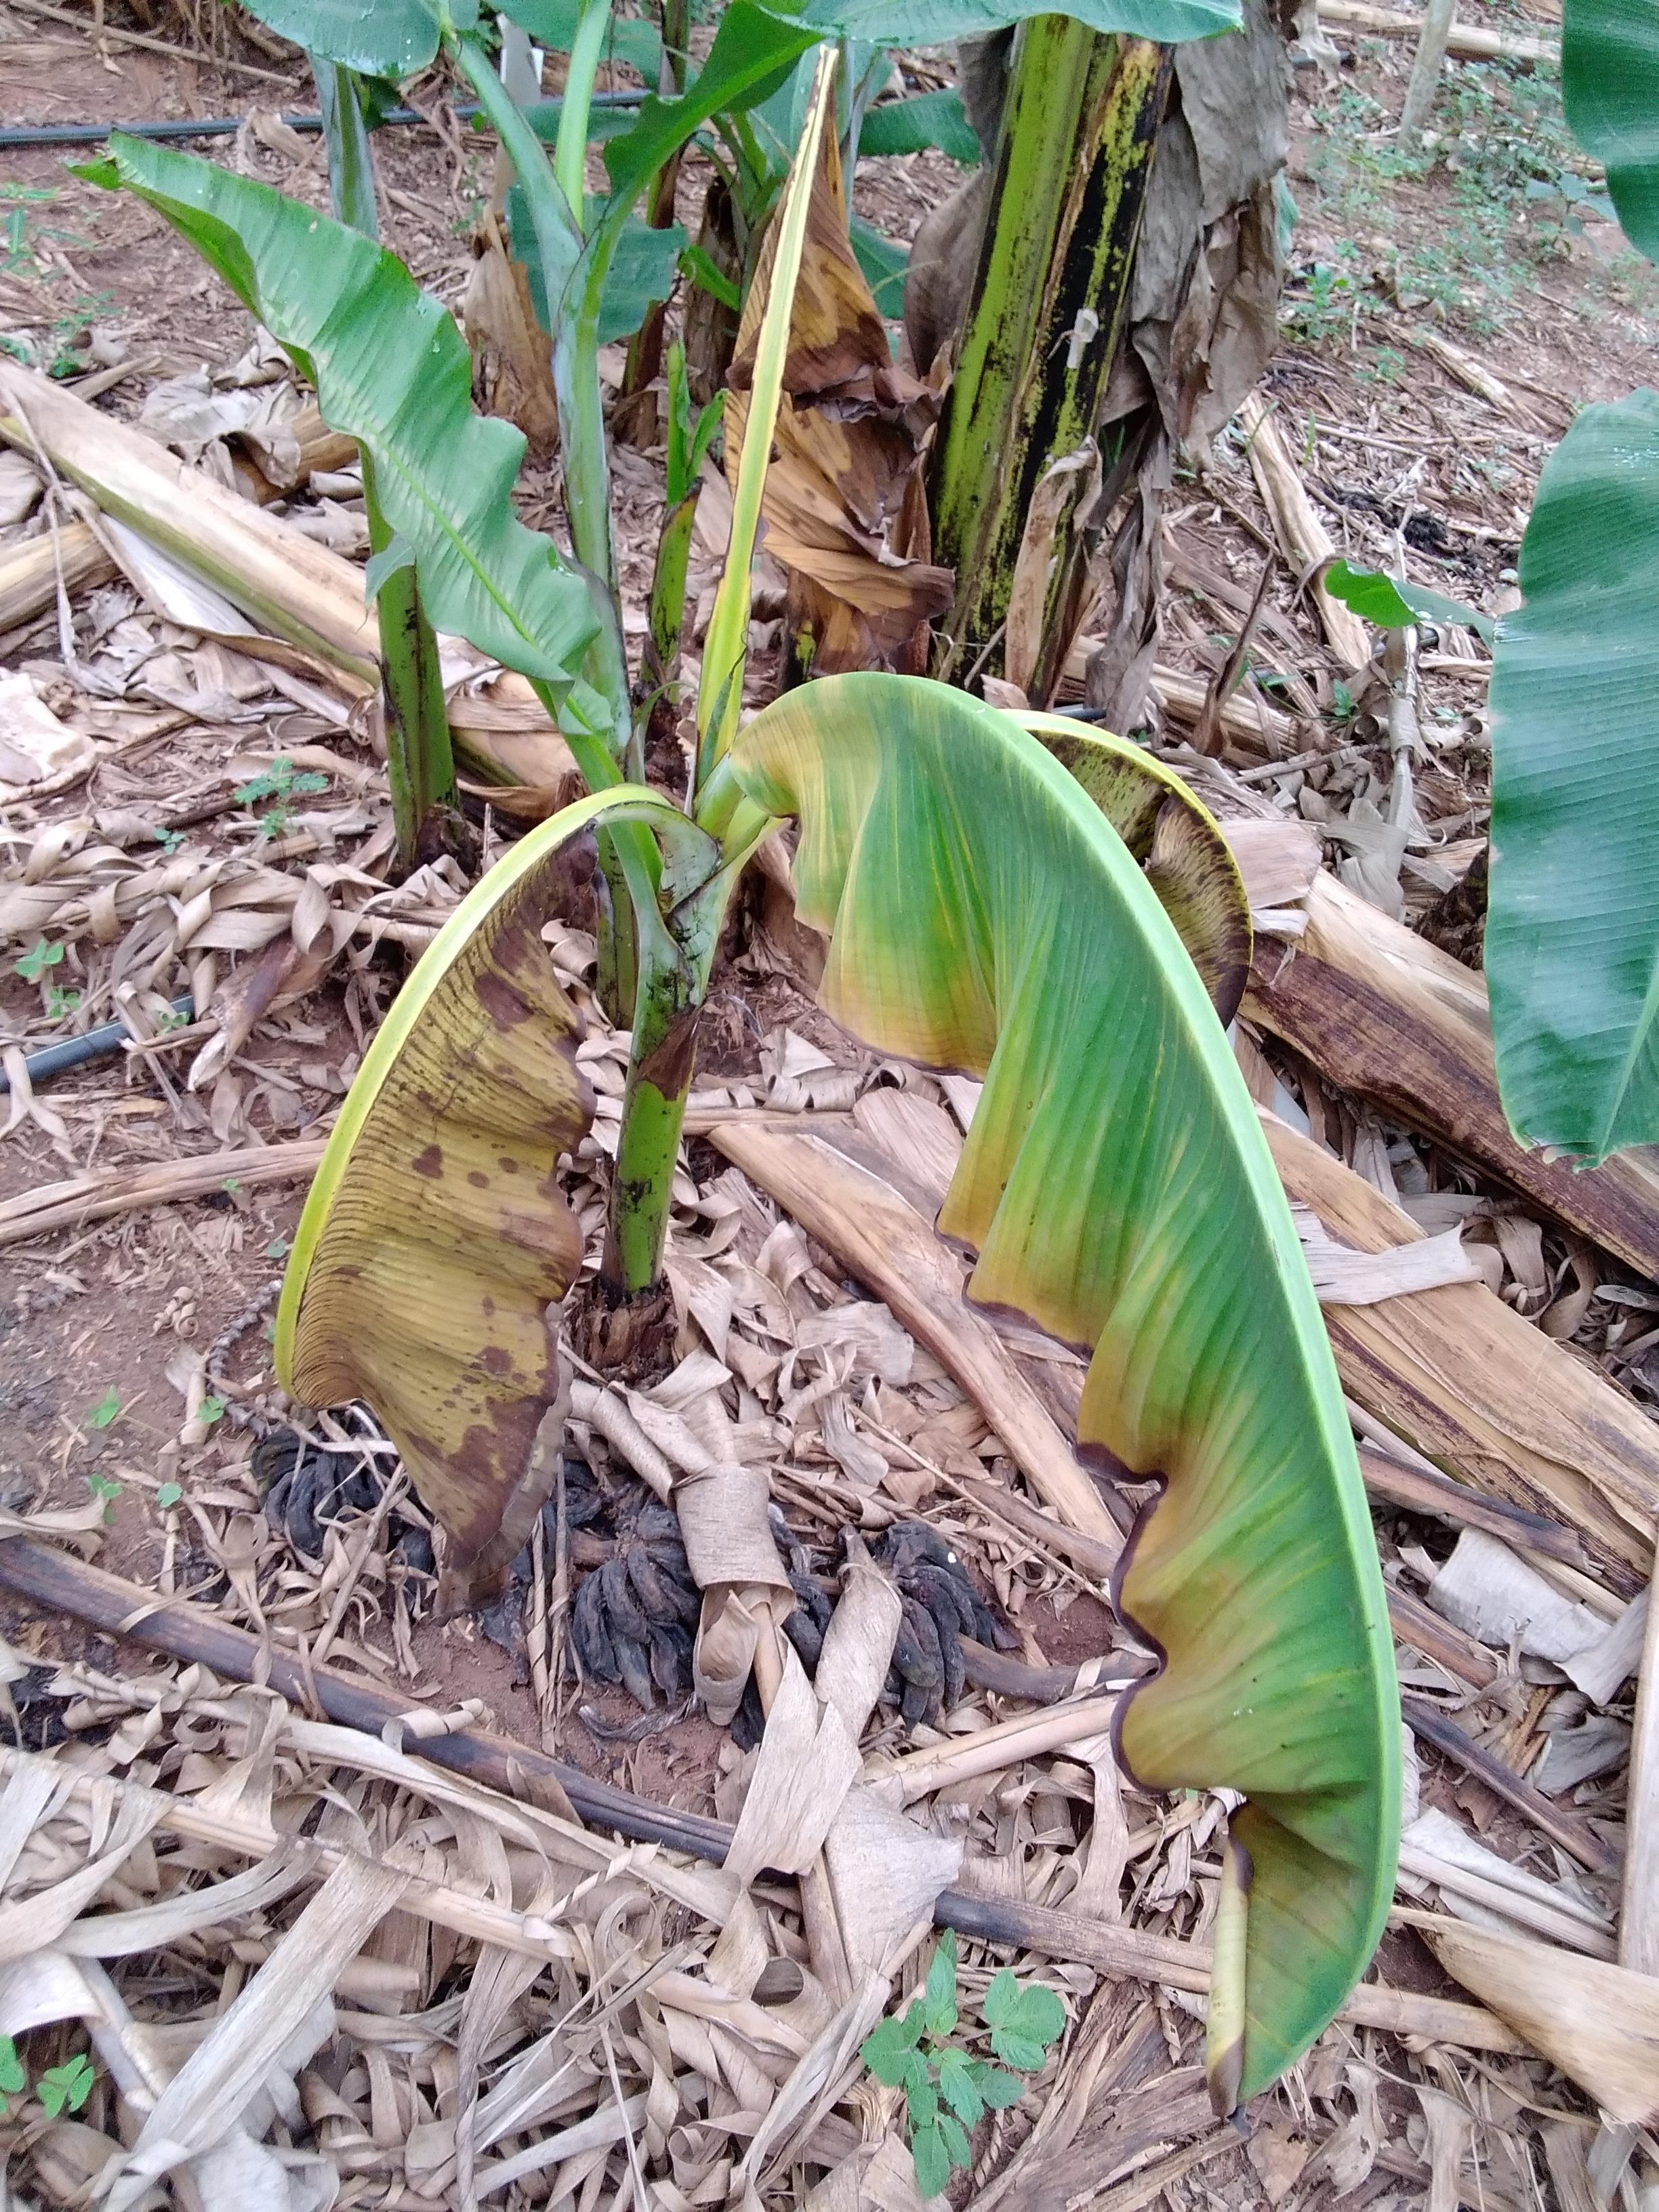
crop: banana
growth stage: vegetative
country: Uganda
